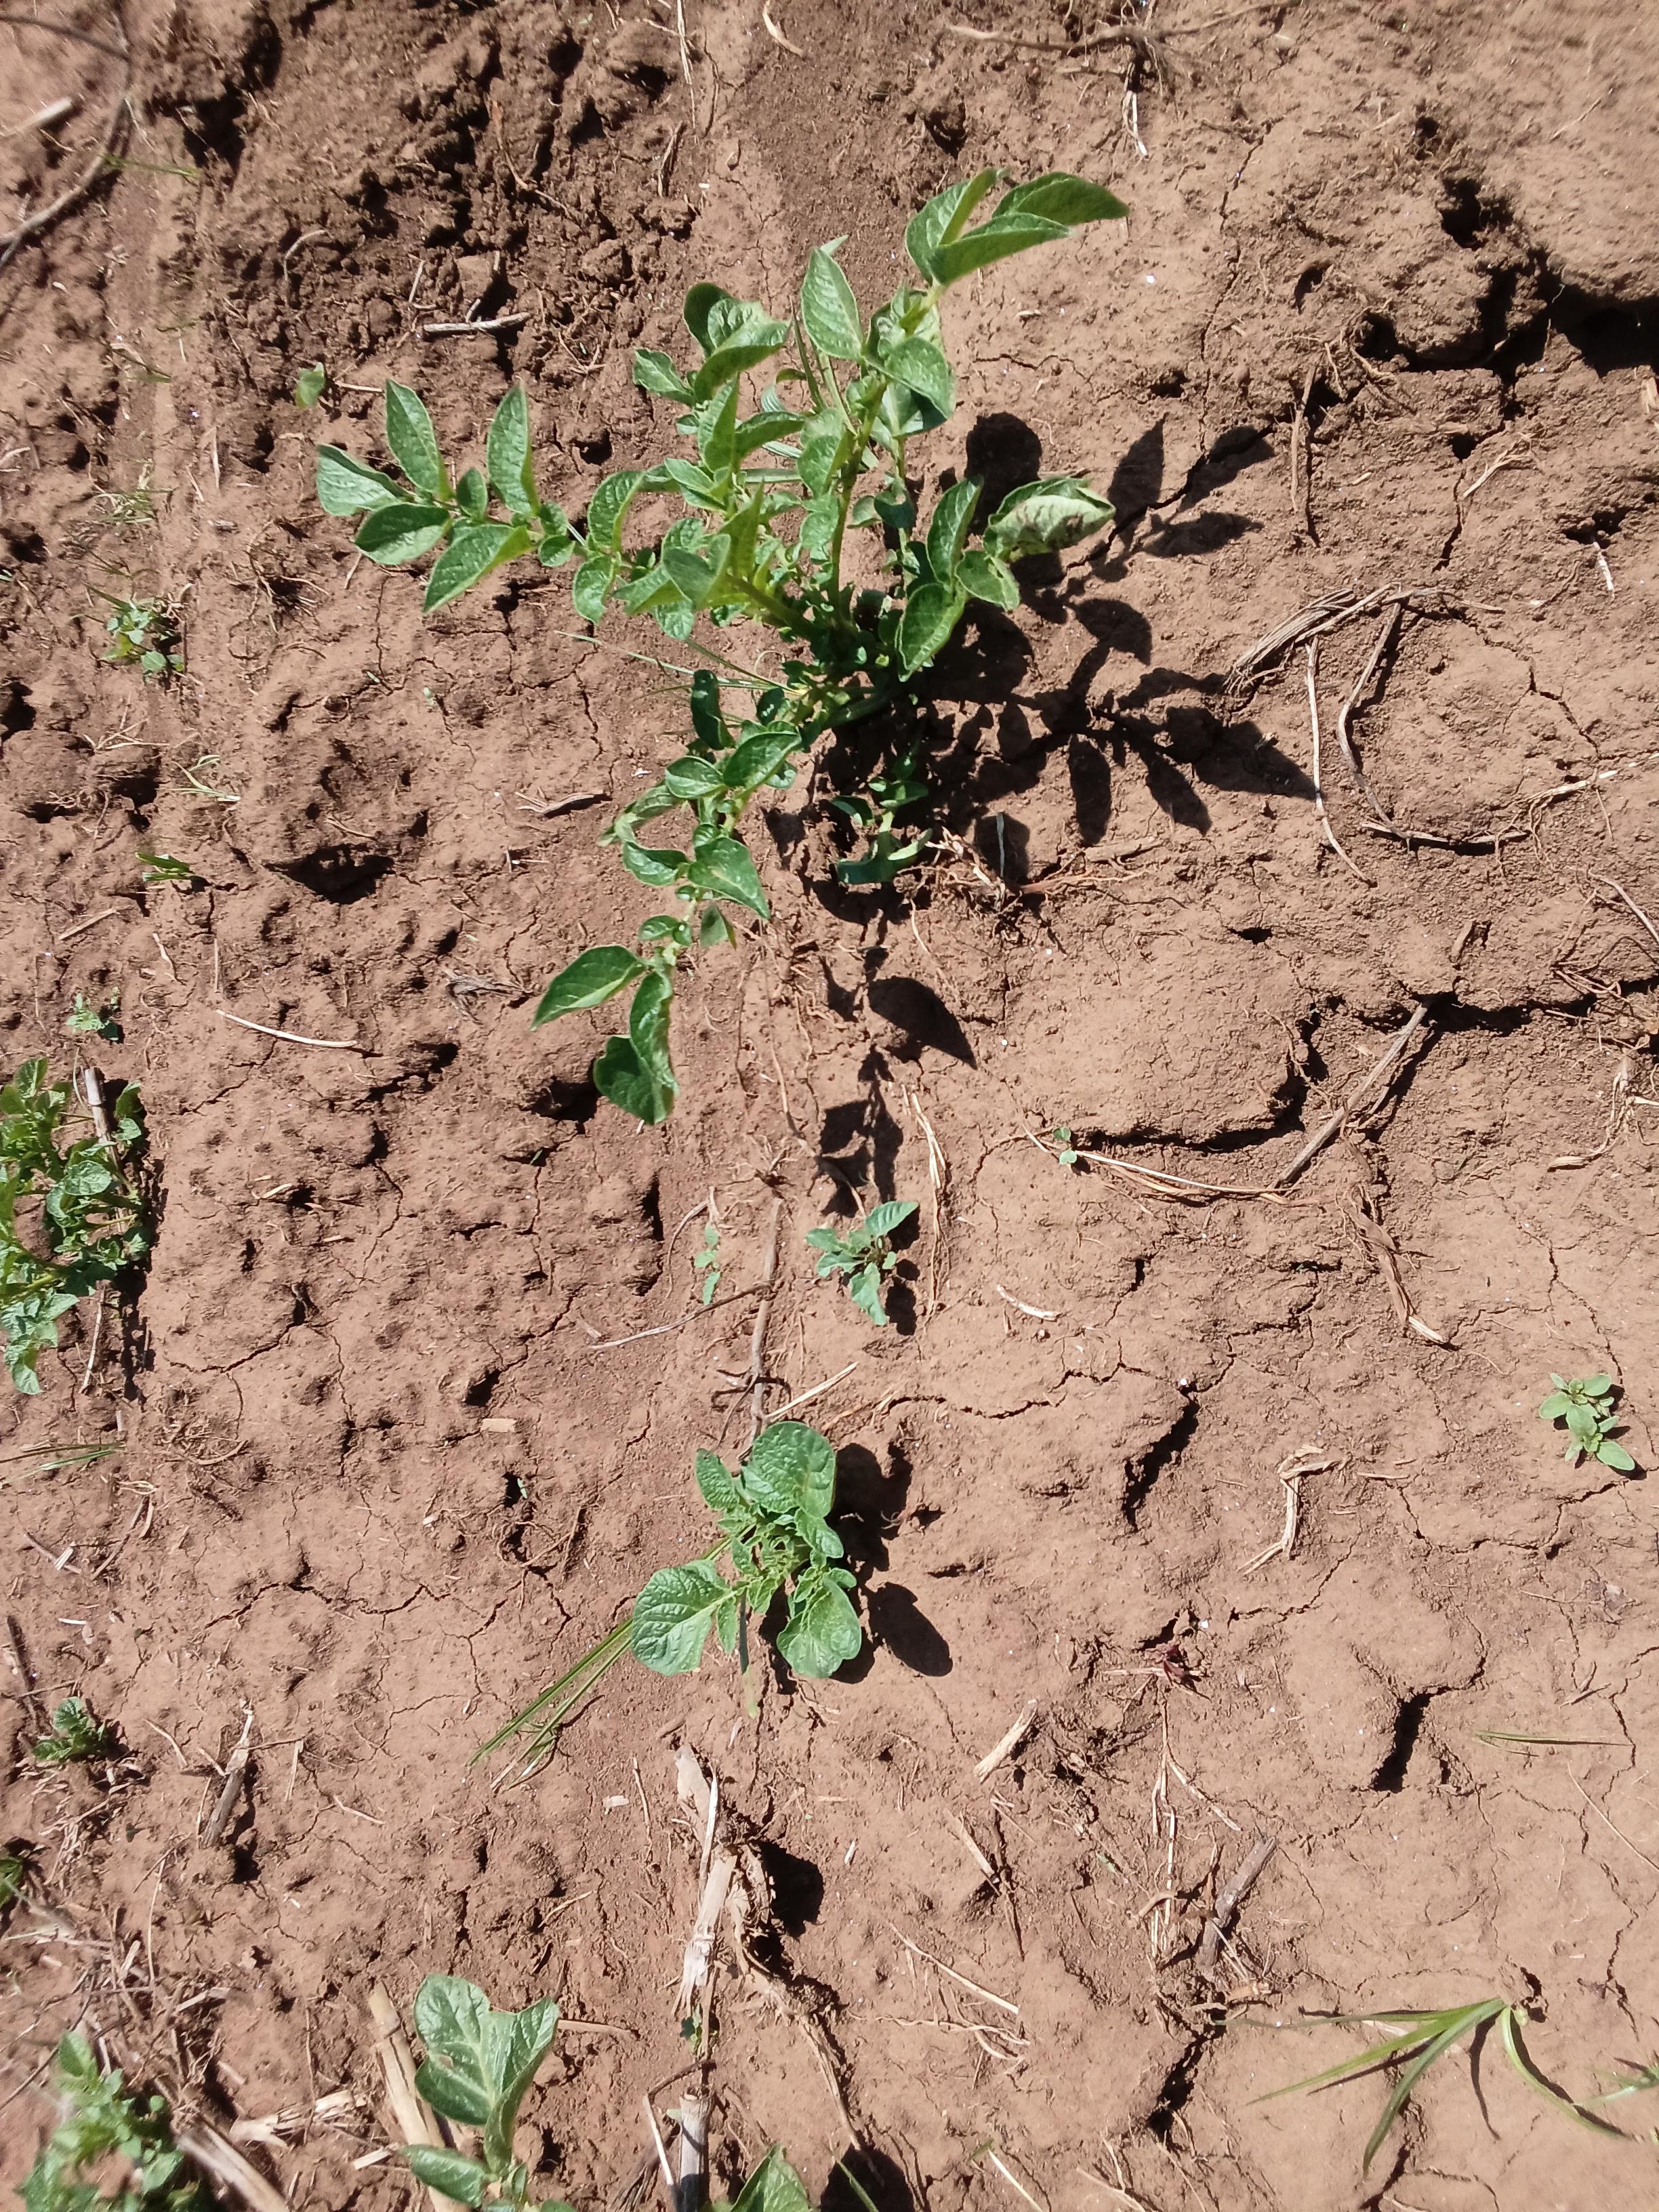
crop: potato
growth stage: vegetative
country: Kenya
